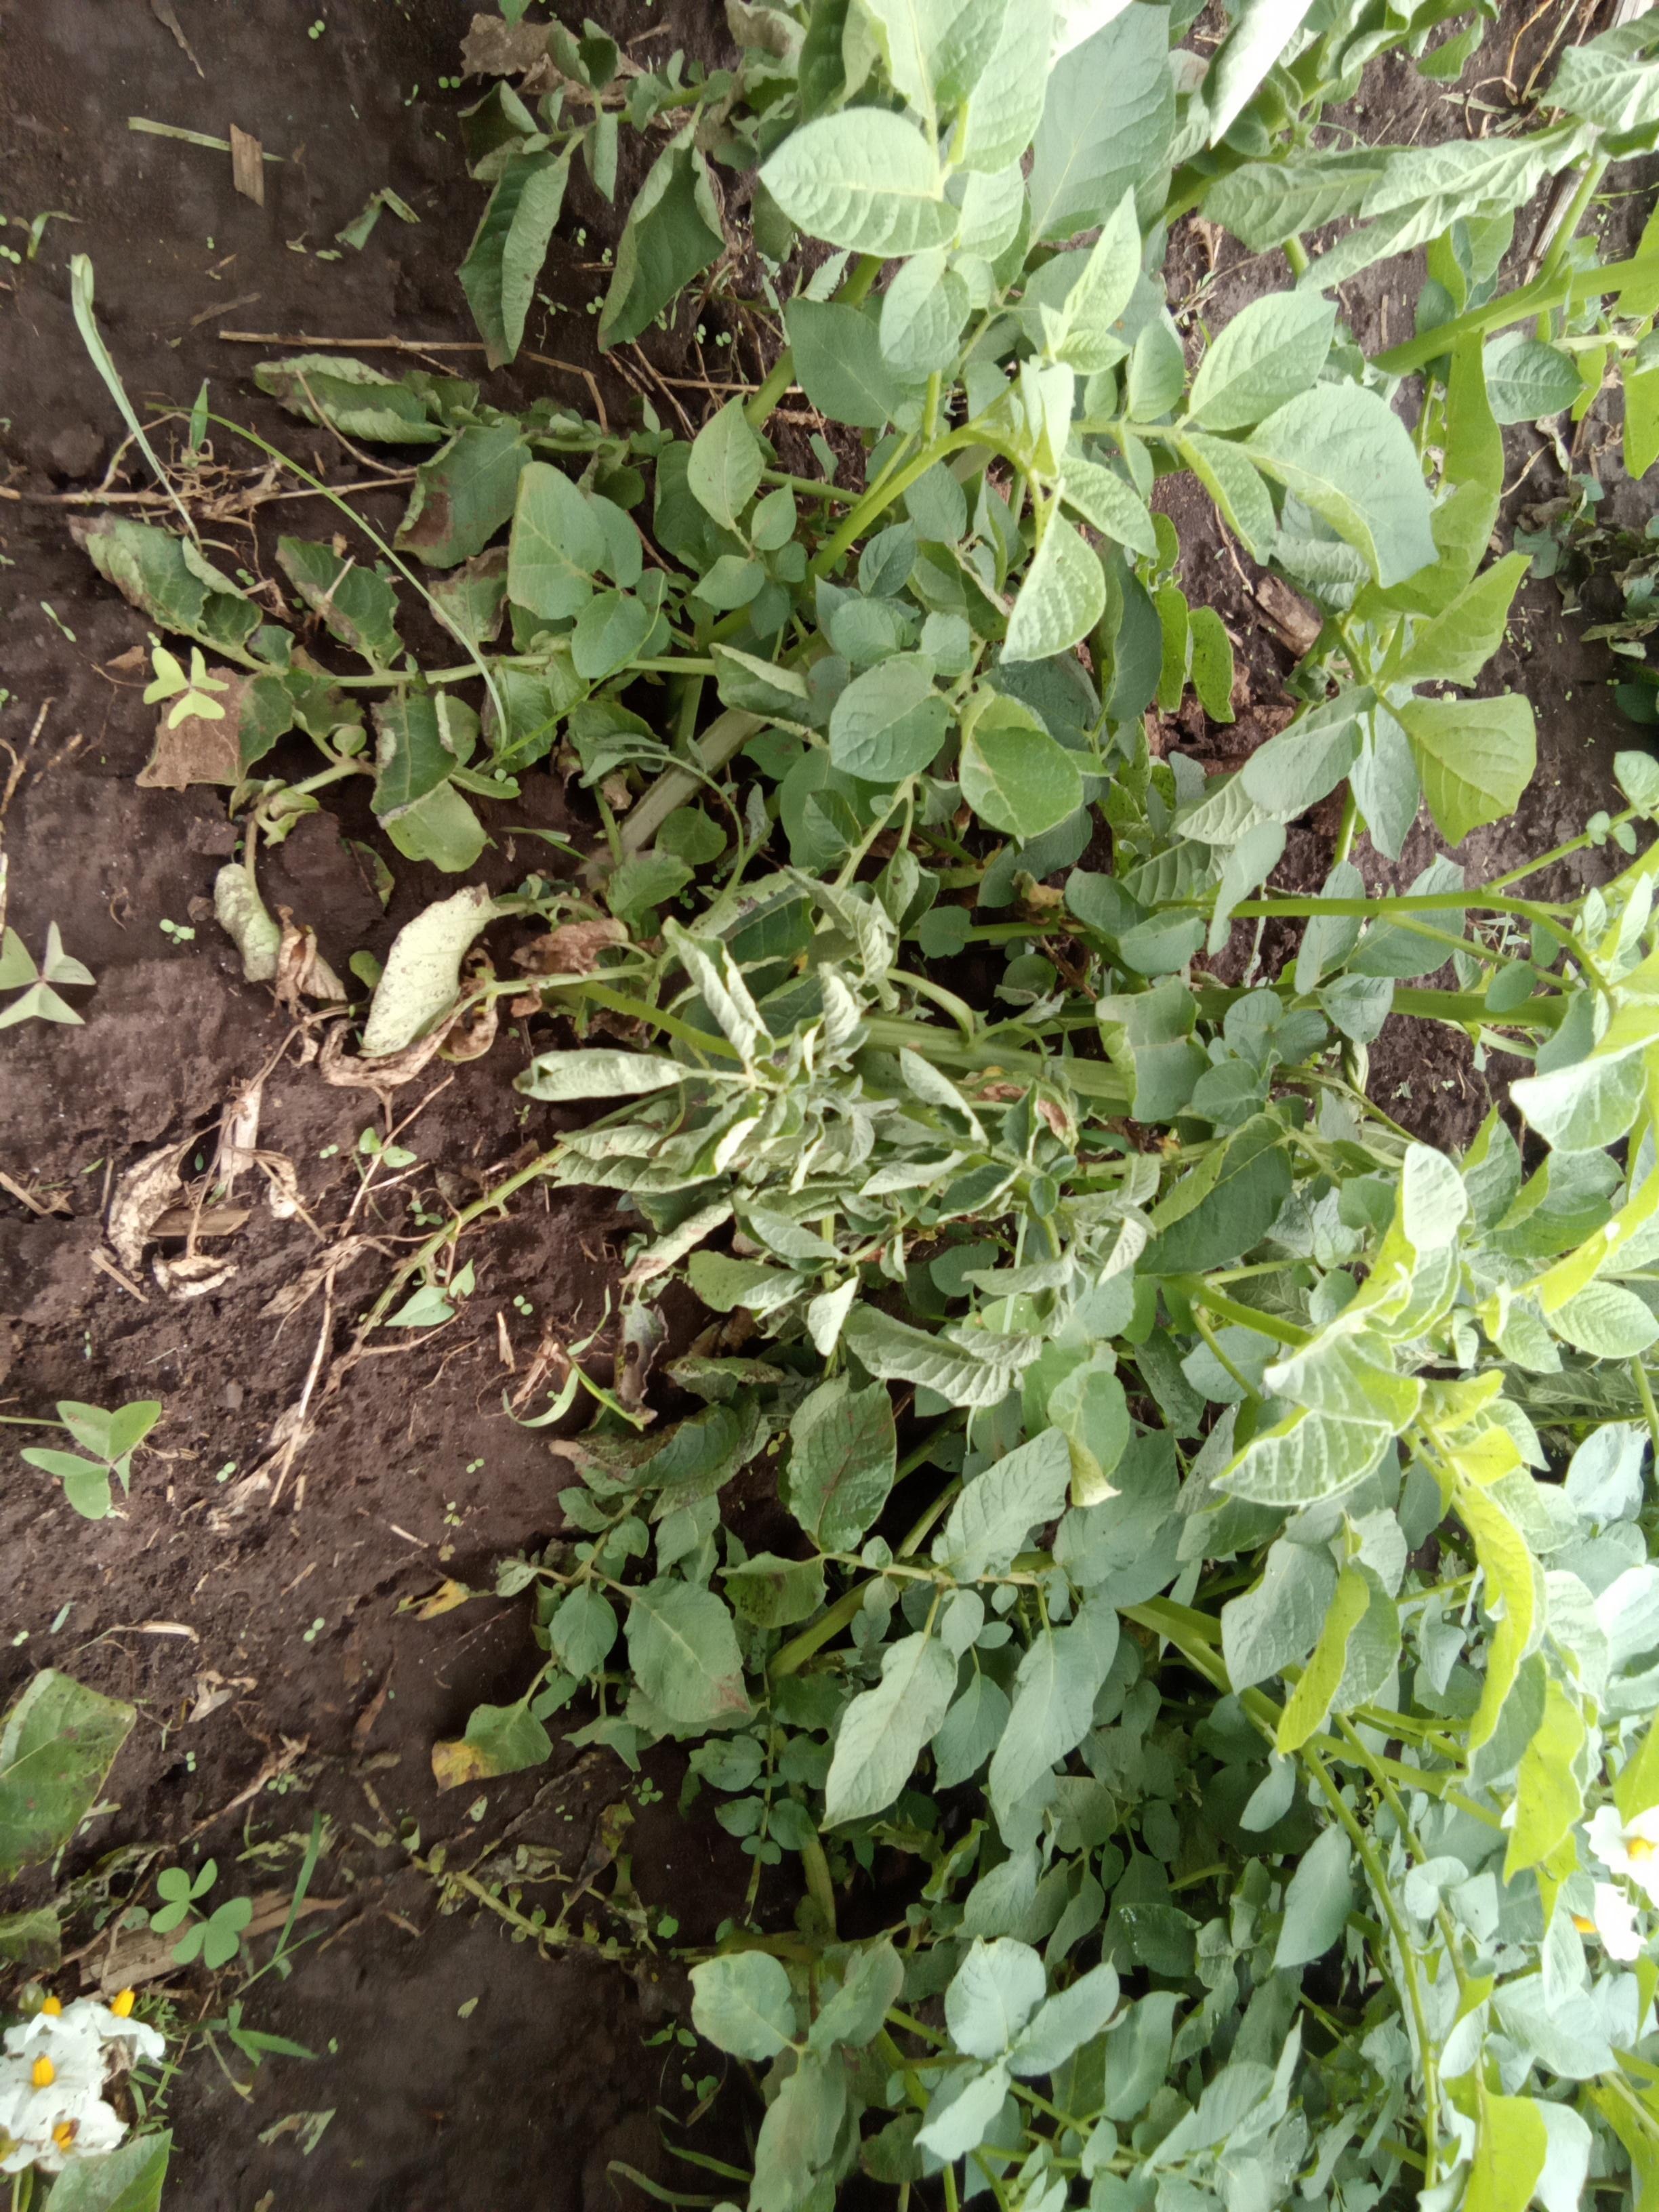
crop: potato
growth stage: flowering
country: Kenya
